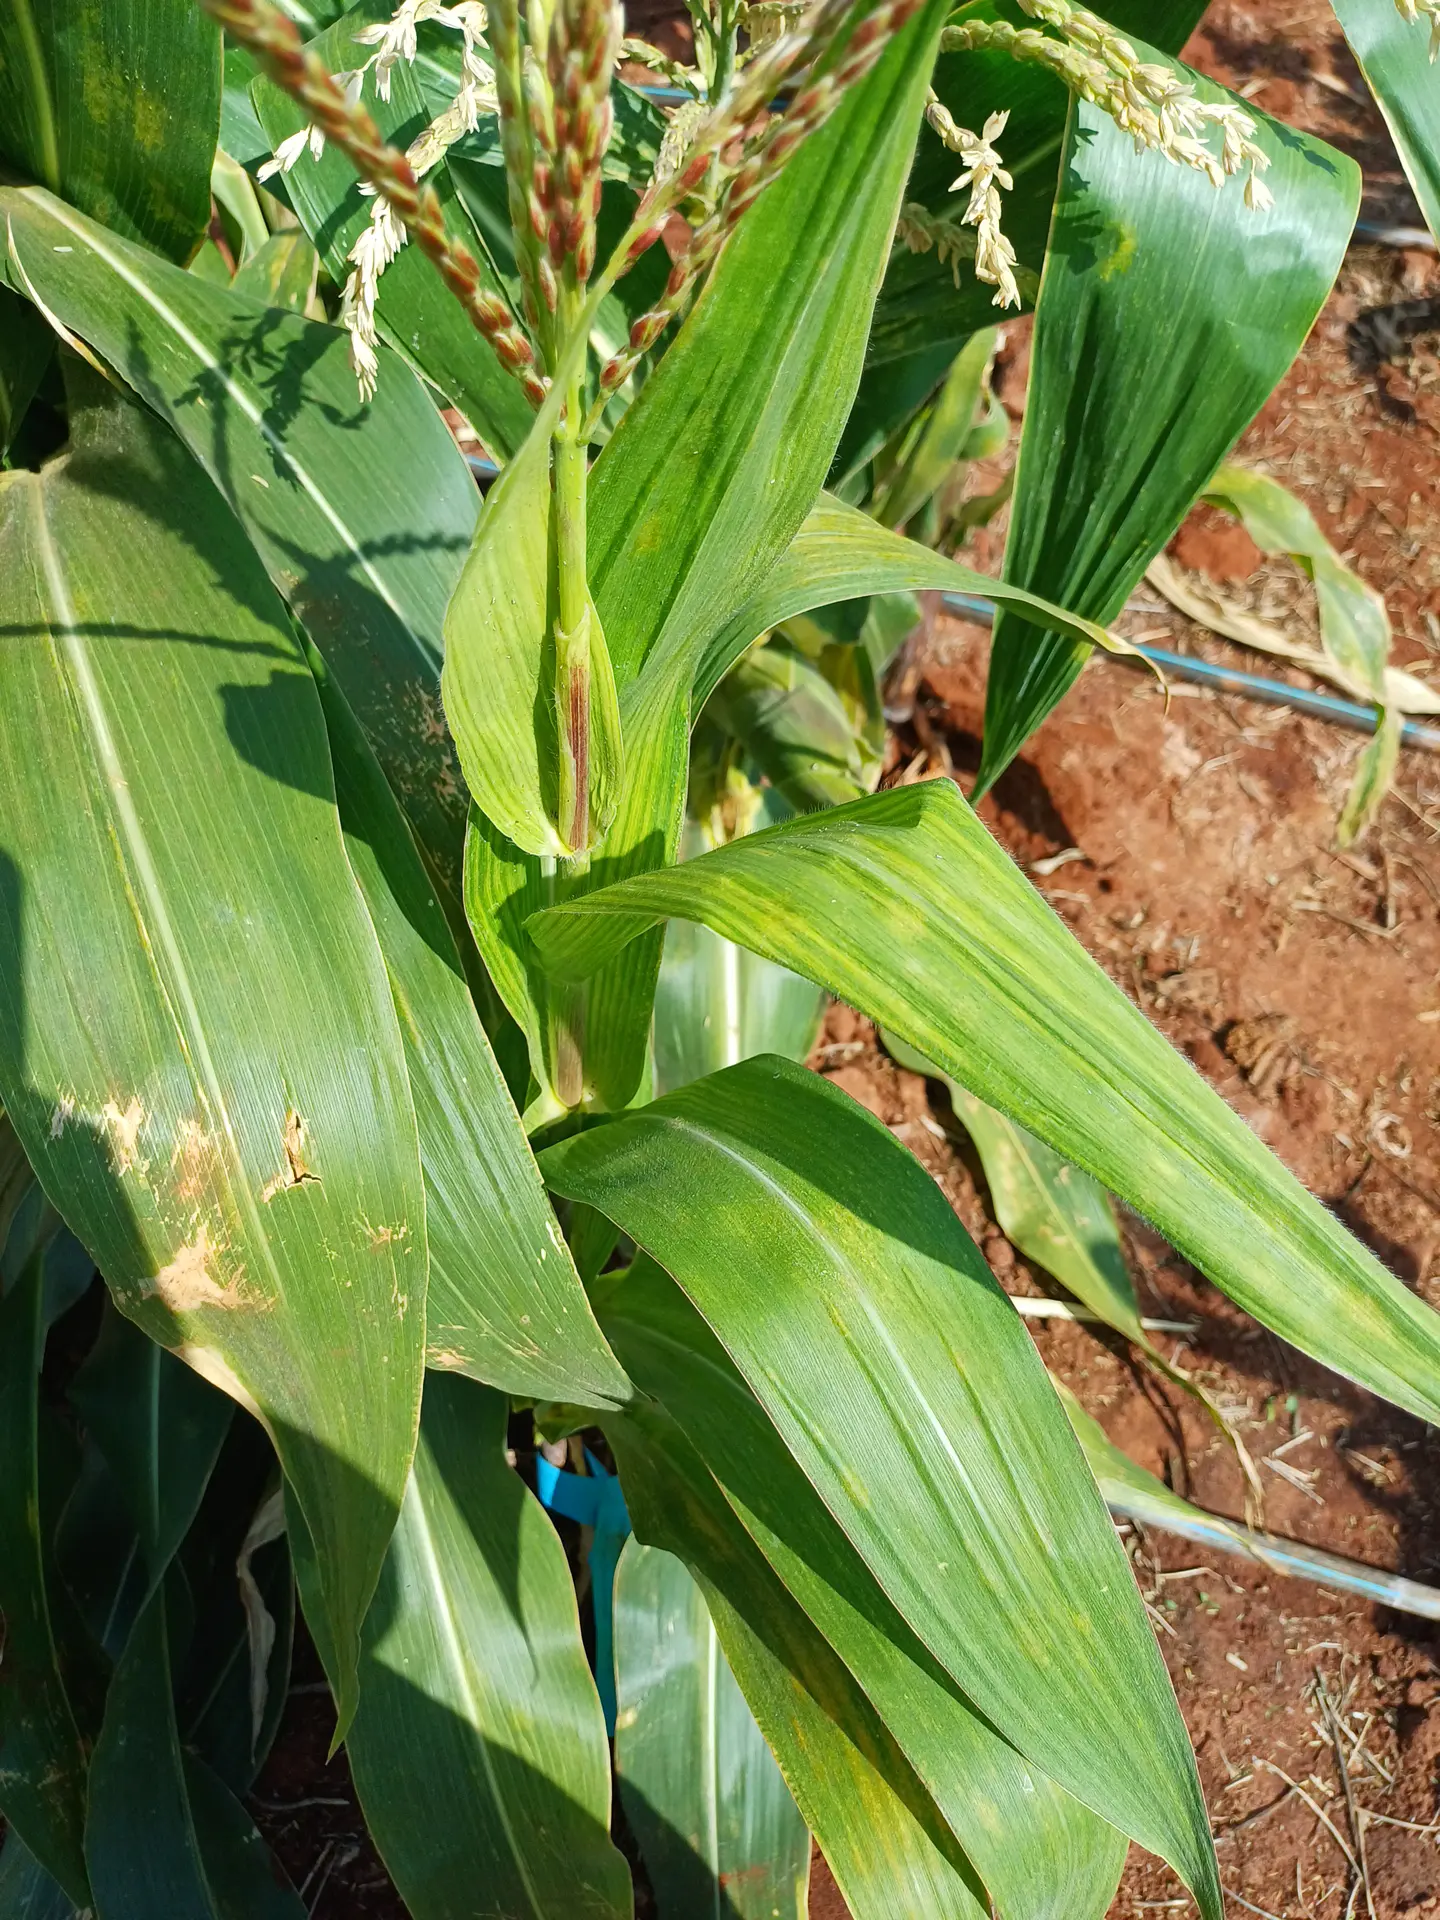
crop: maize
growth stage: flowering
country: Kenya
